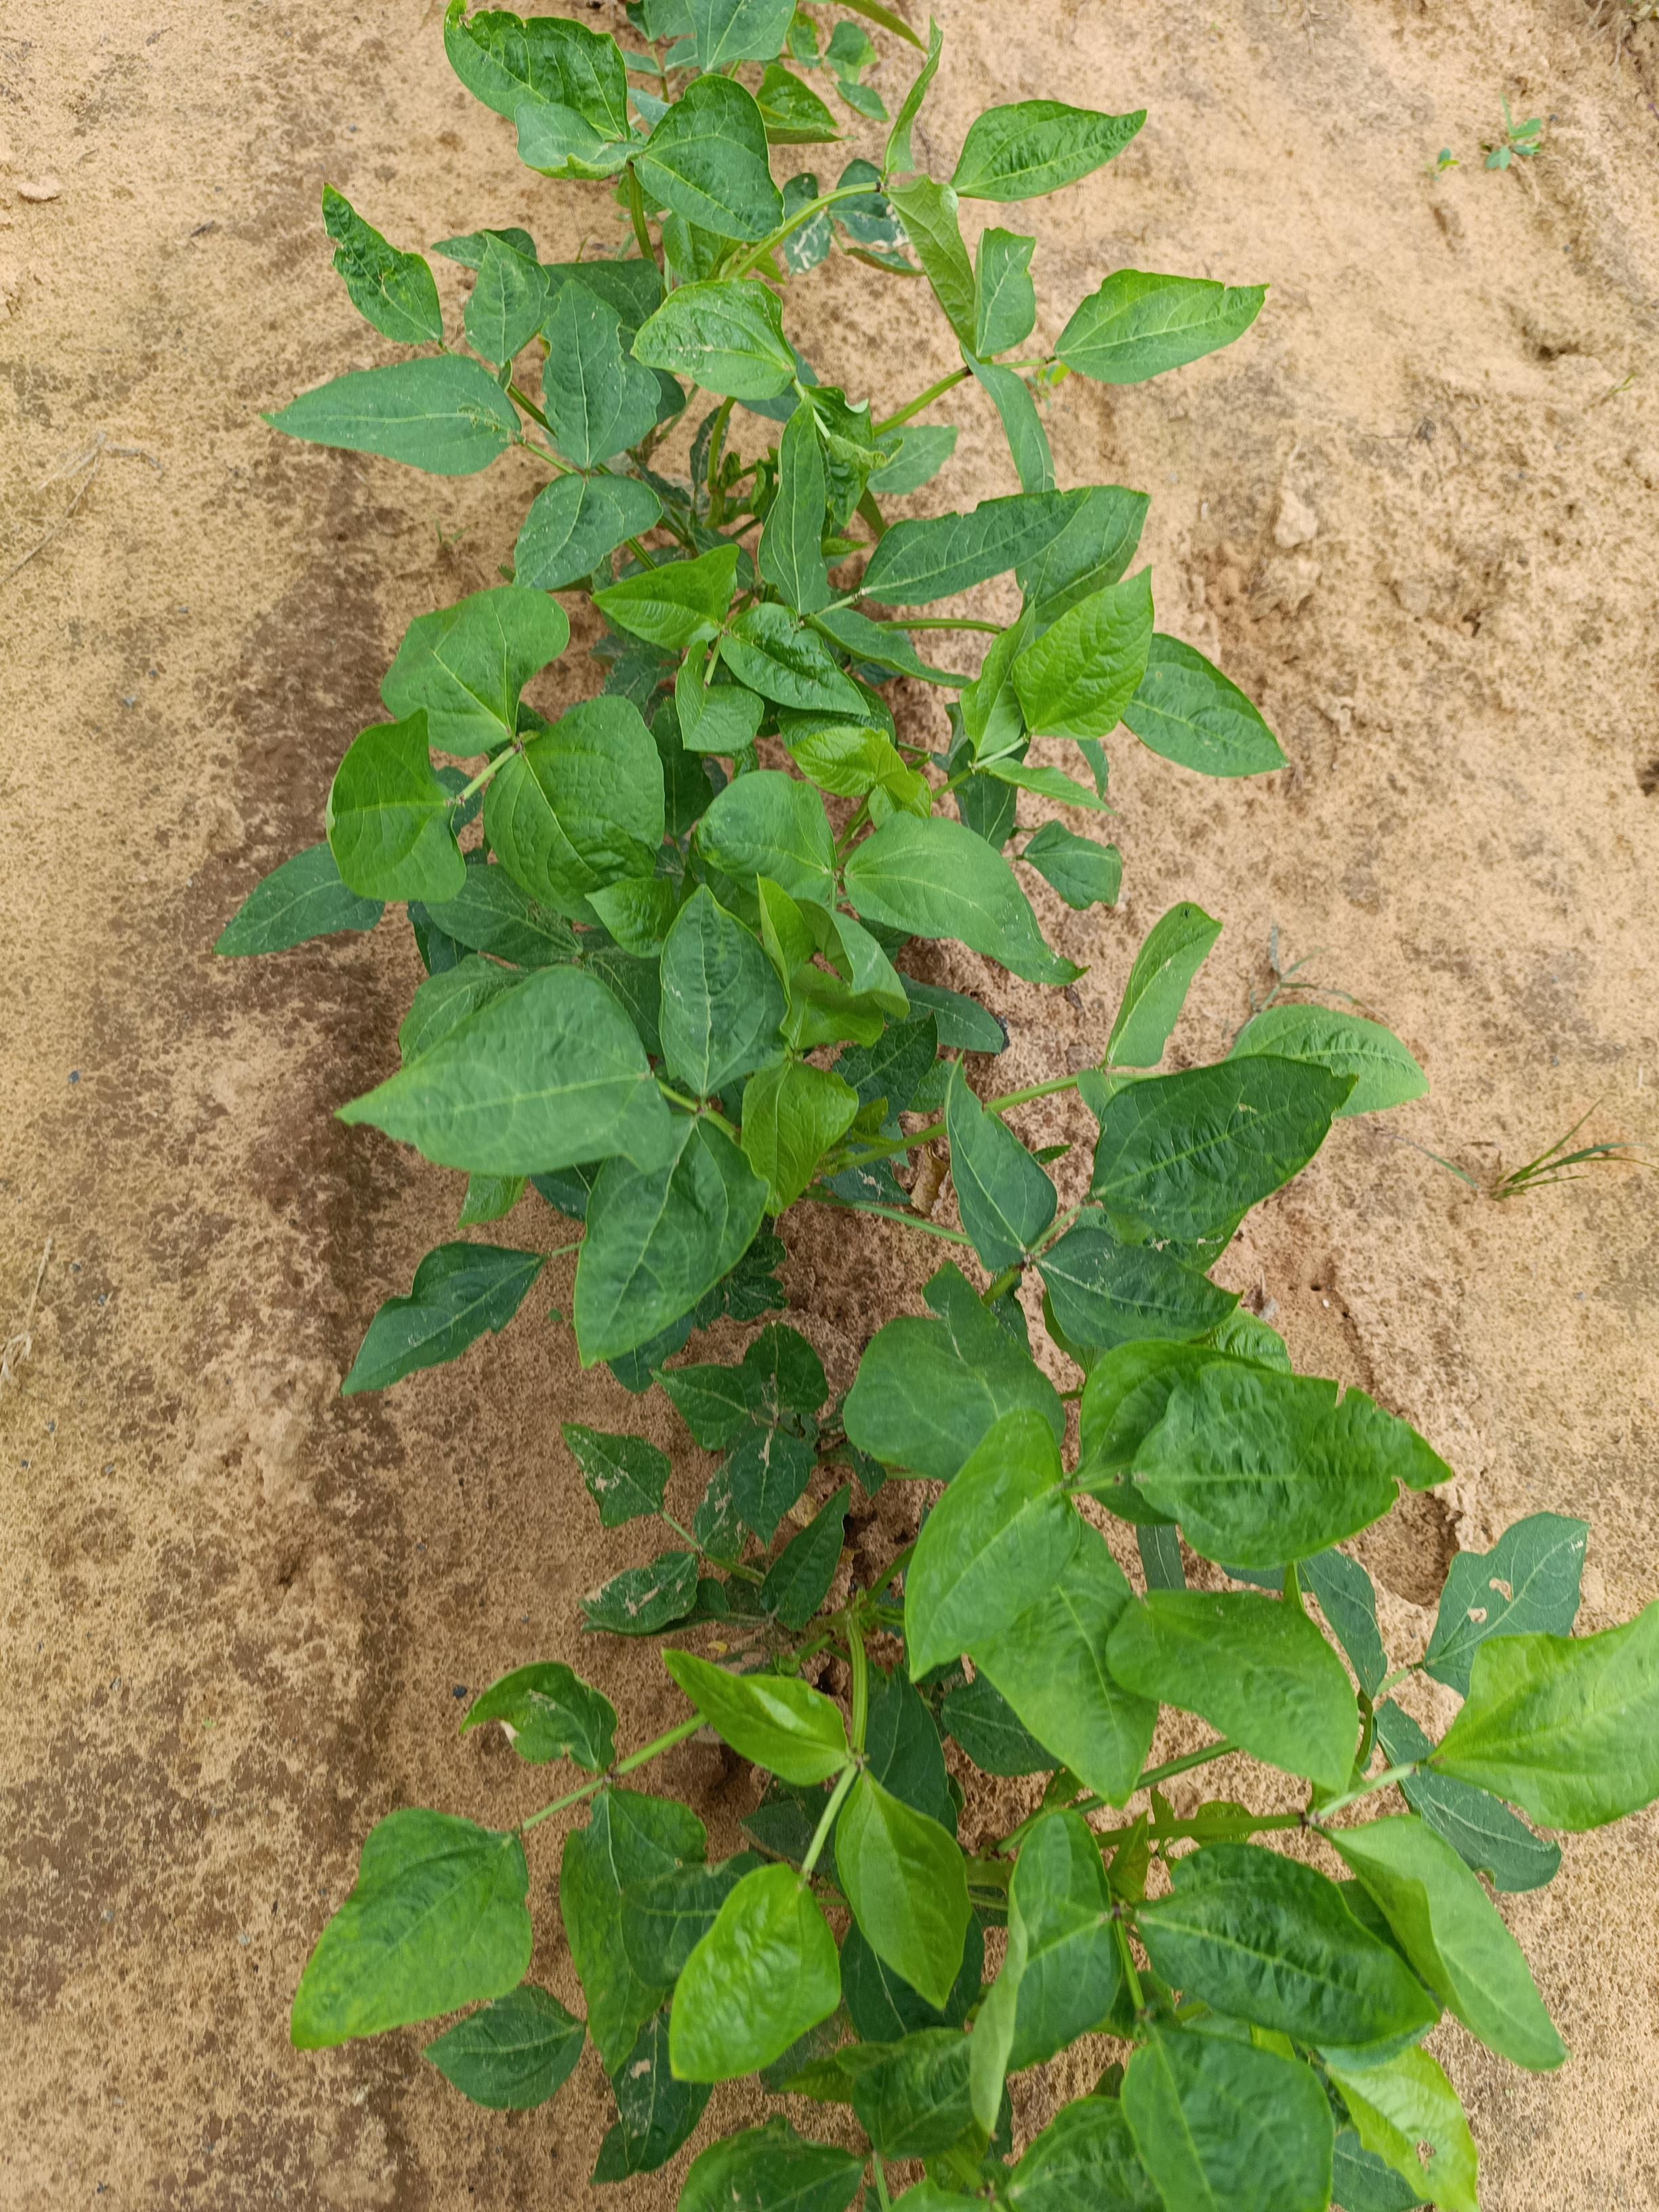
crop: cowpea
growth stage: emergence
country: Nigeria
